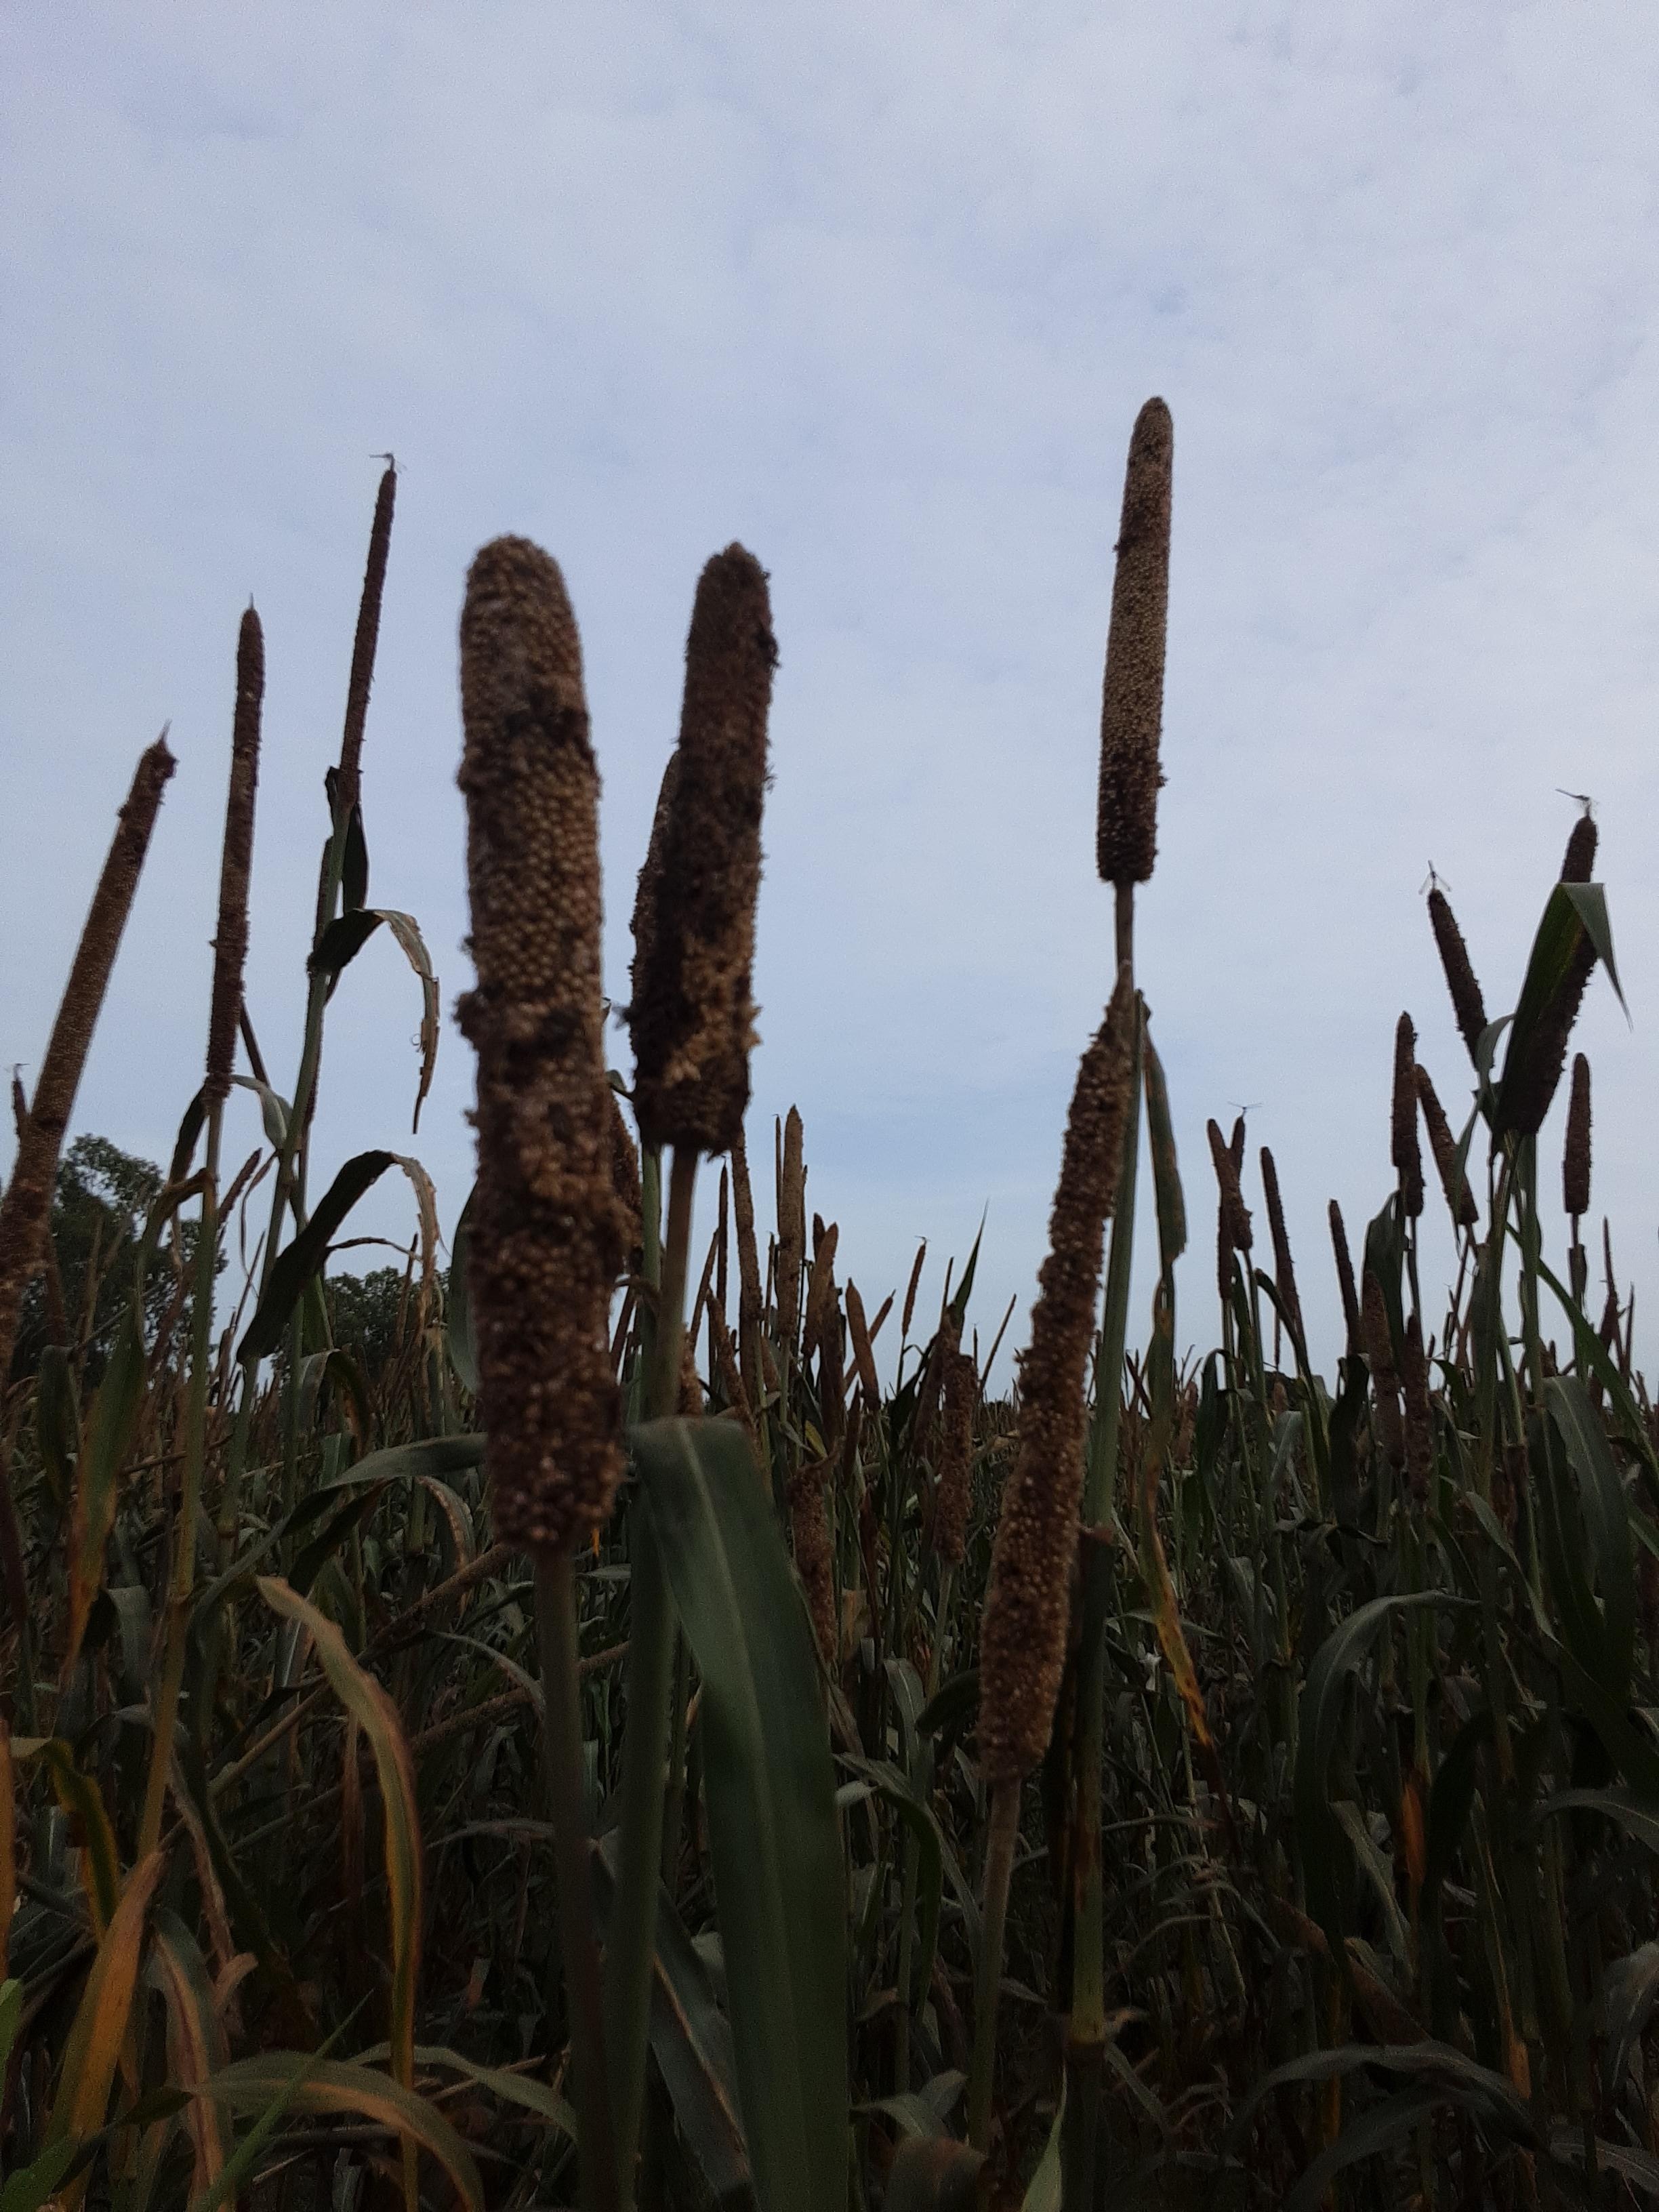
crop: pearl millet
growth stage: filling grain
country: Senegal
